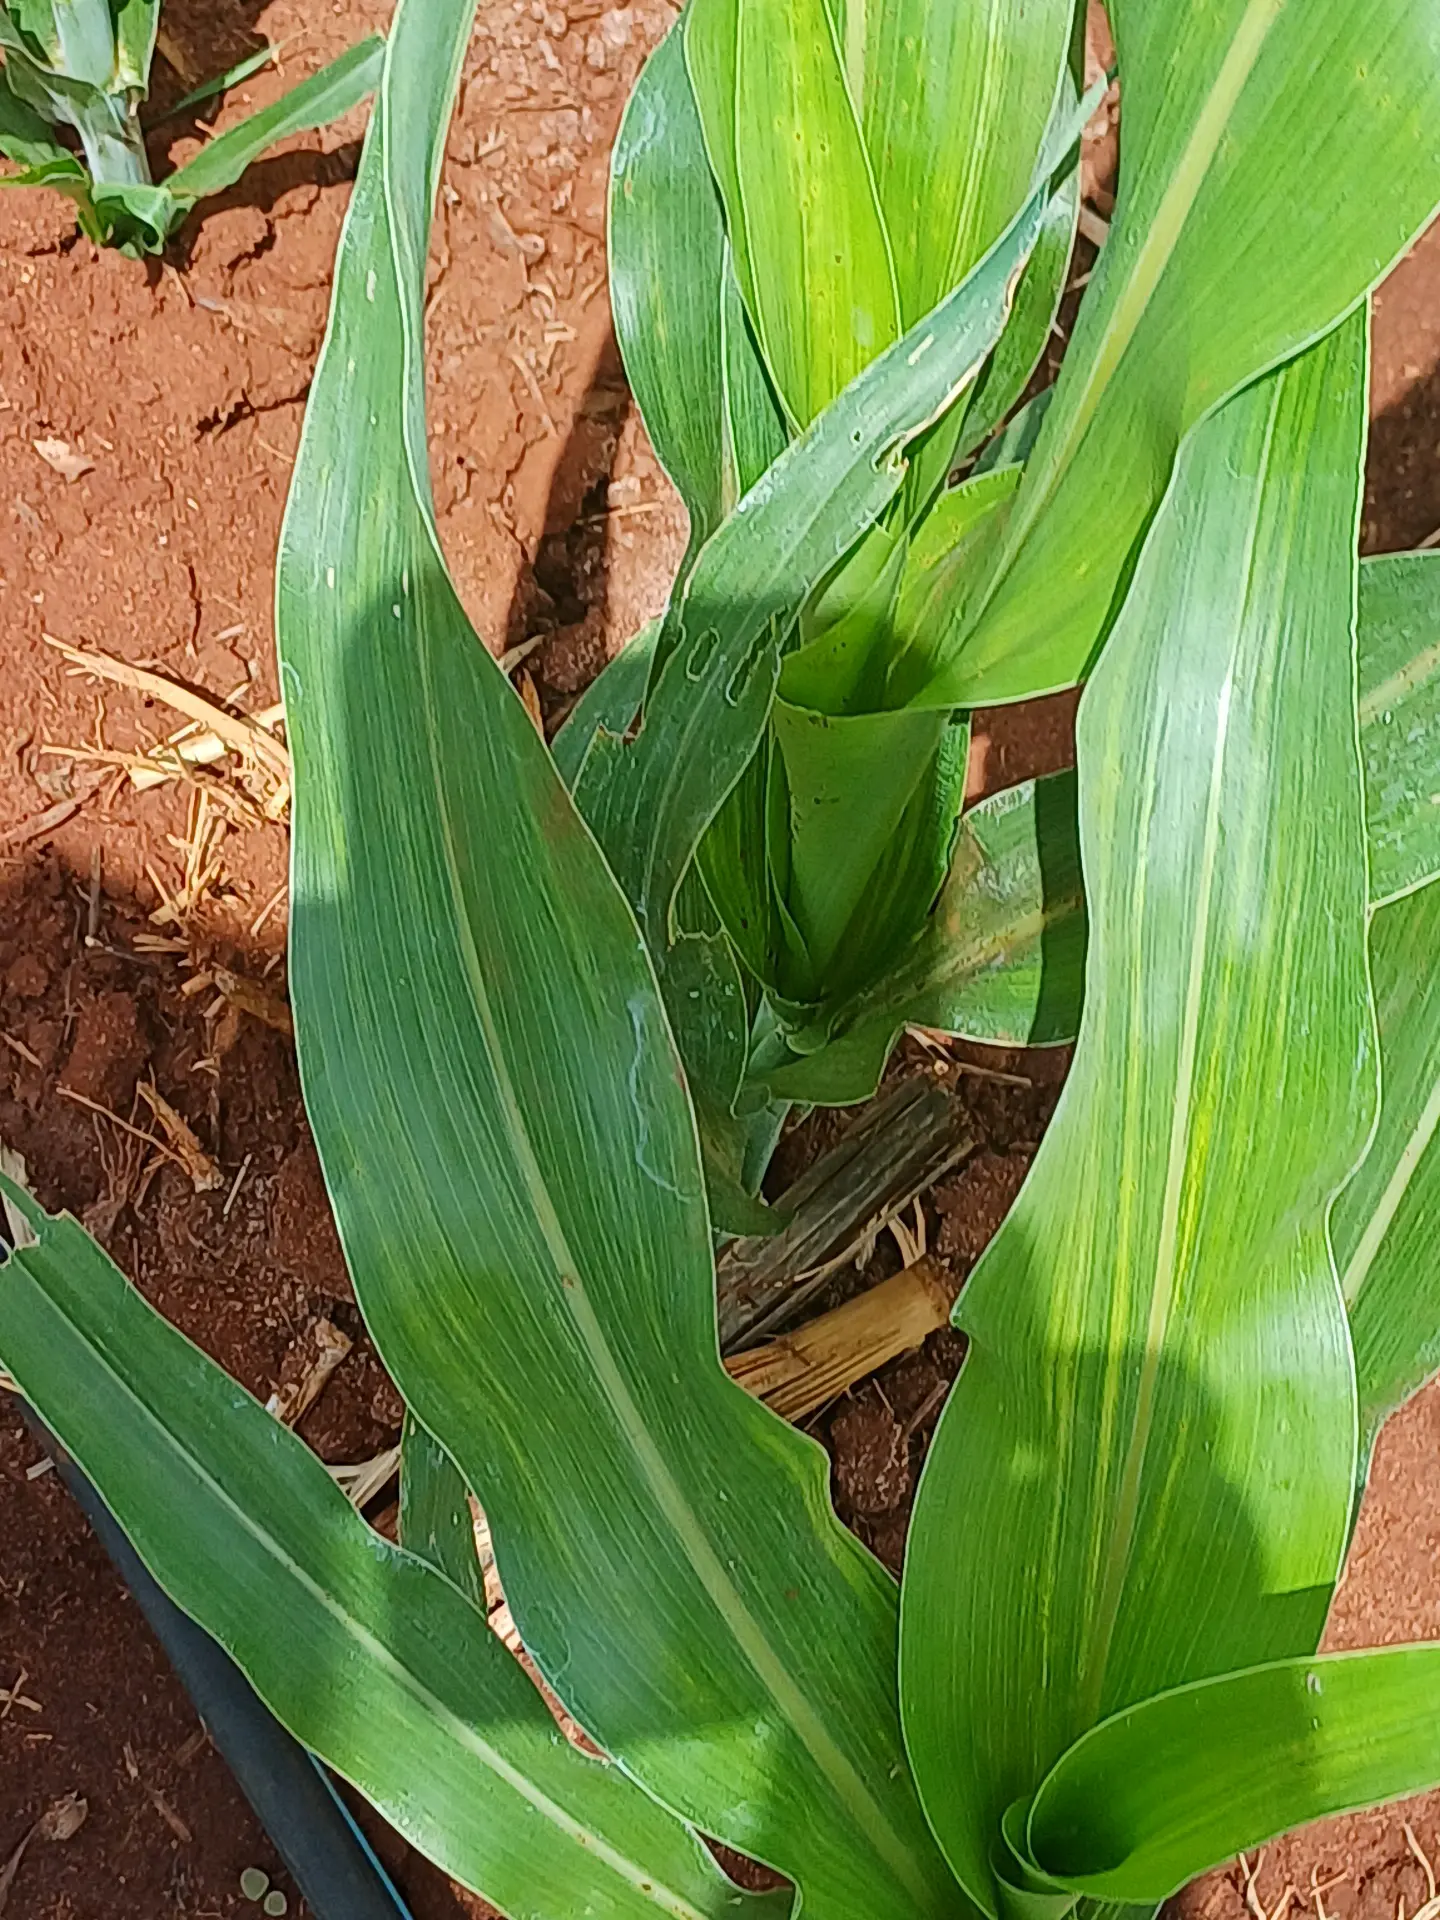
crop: sorghum
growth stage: vegetative
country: Kenya
